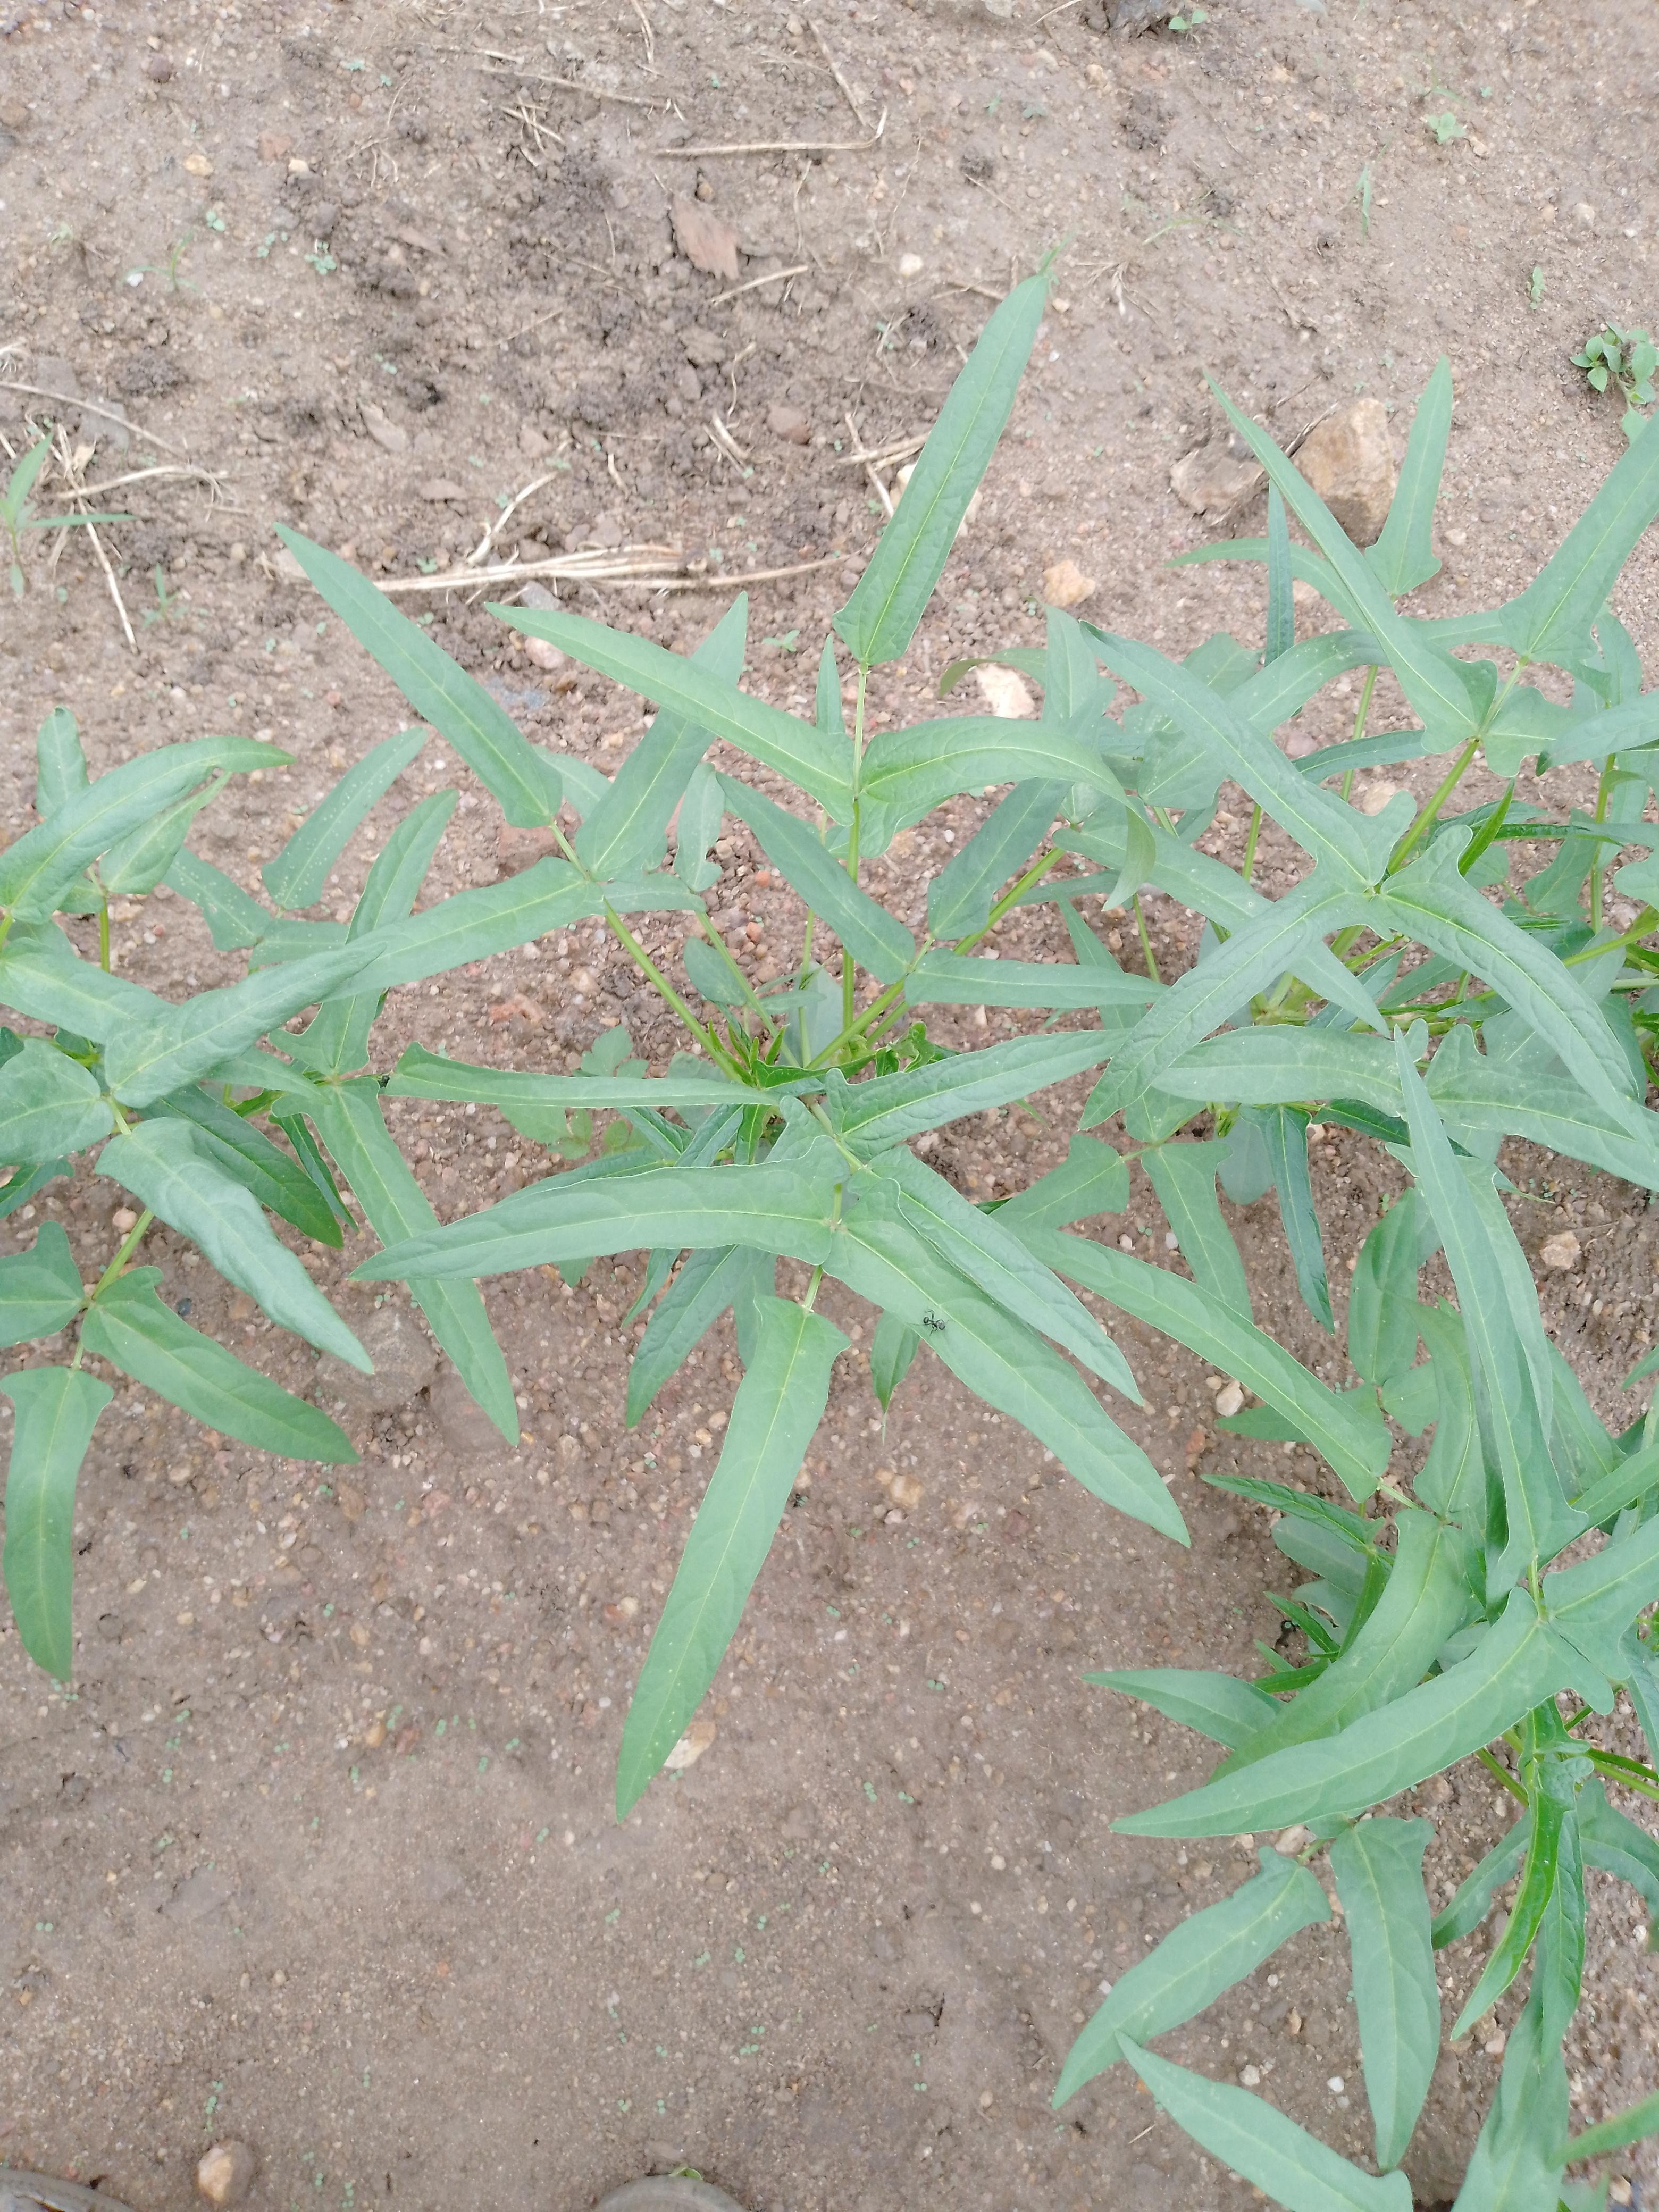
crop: cowpea
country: Malawi
